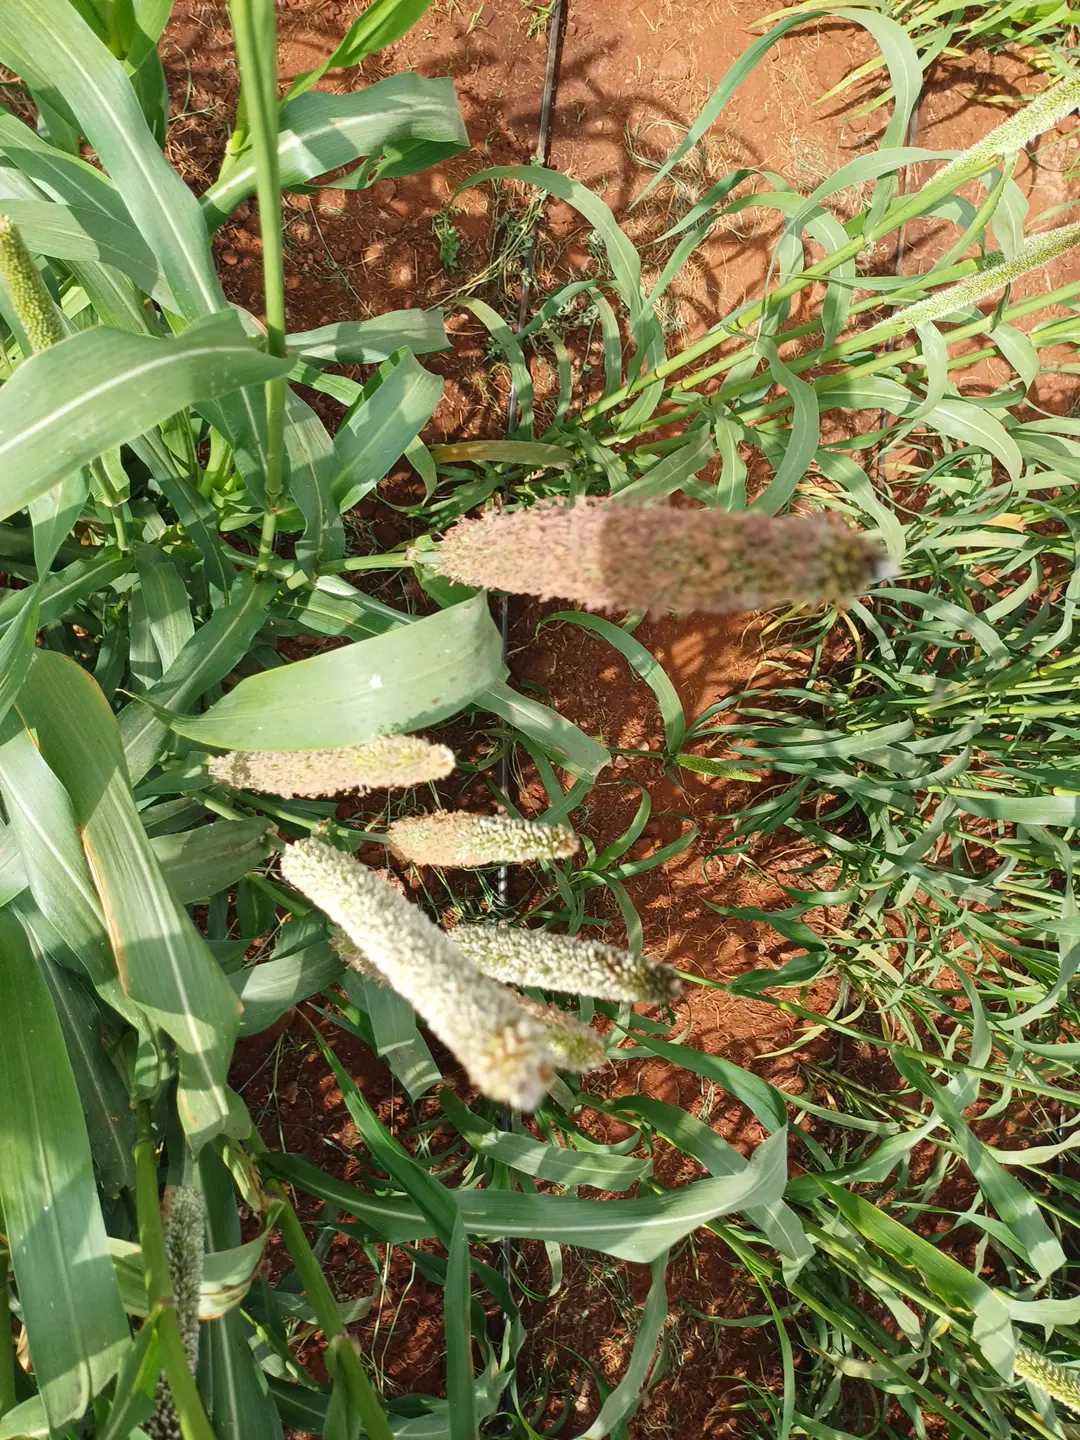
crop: pearl millet
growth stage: flowering
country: Kenya
